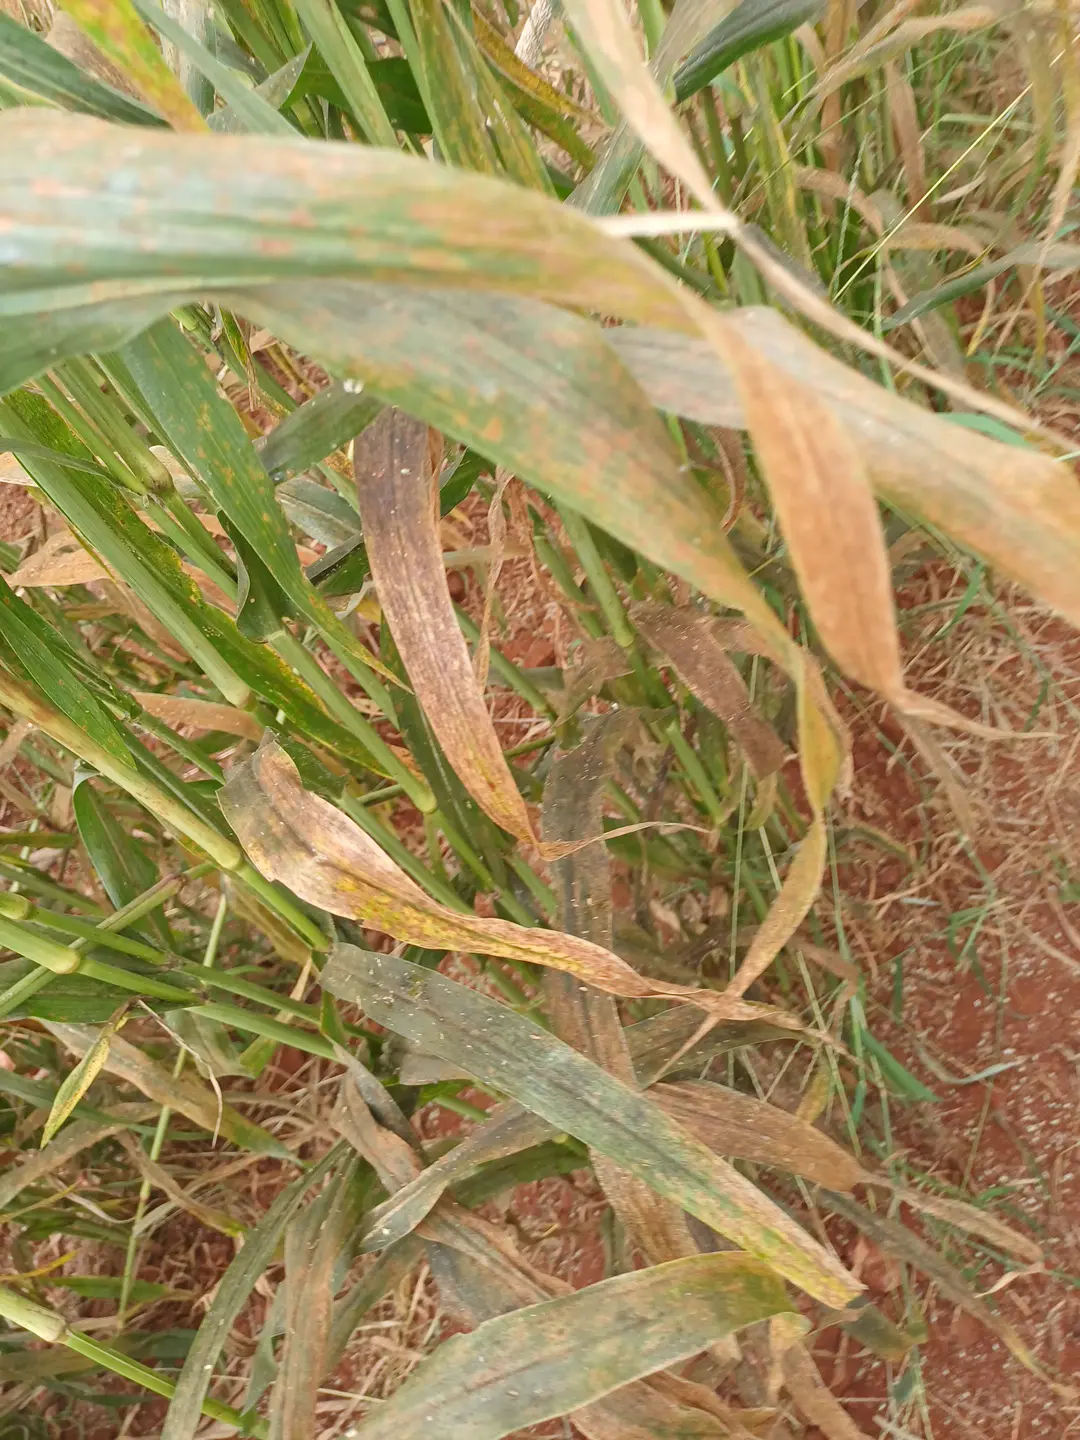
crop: pearl millet
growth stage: filling grain
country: Kenya
